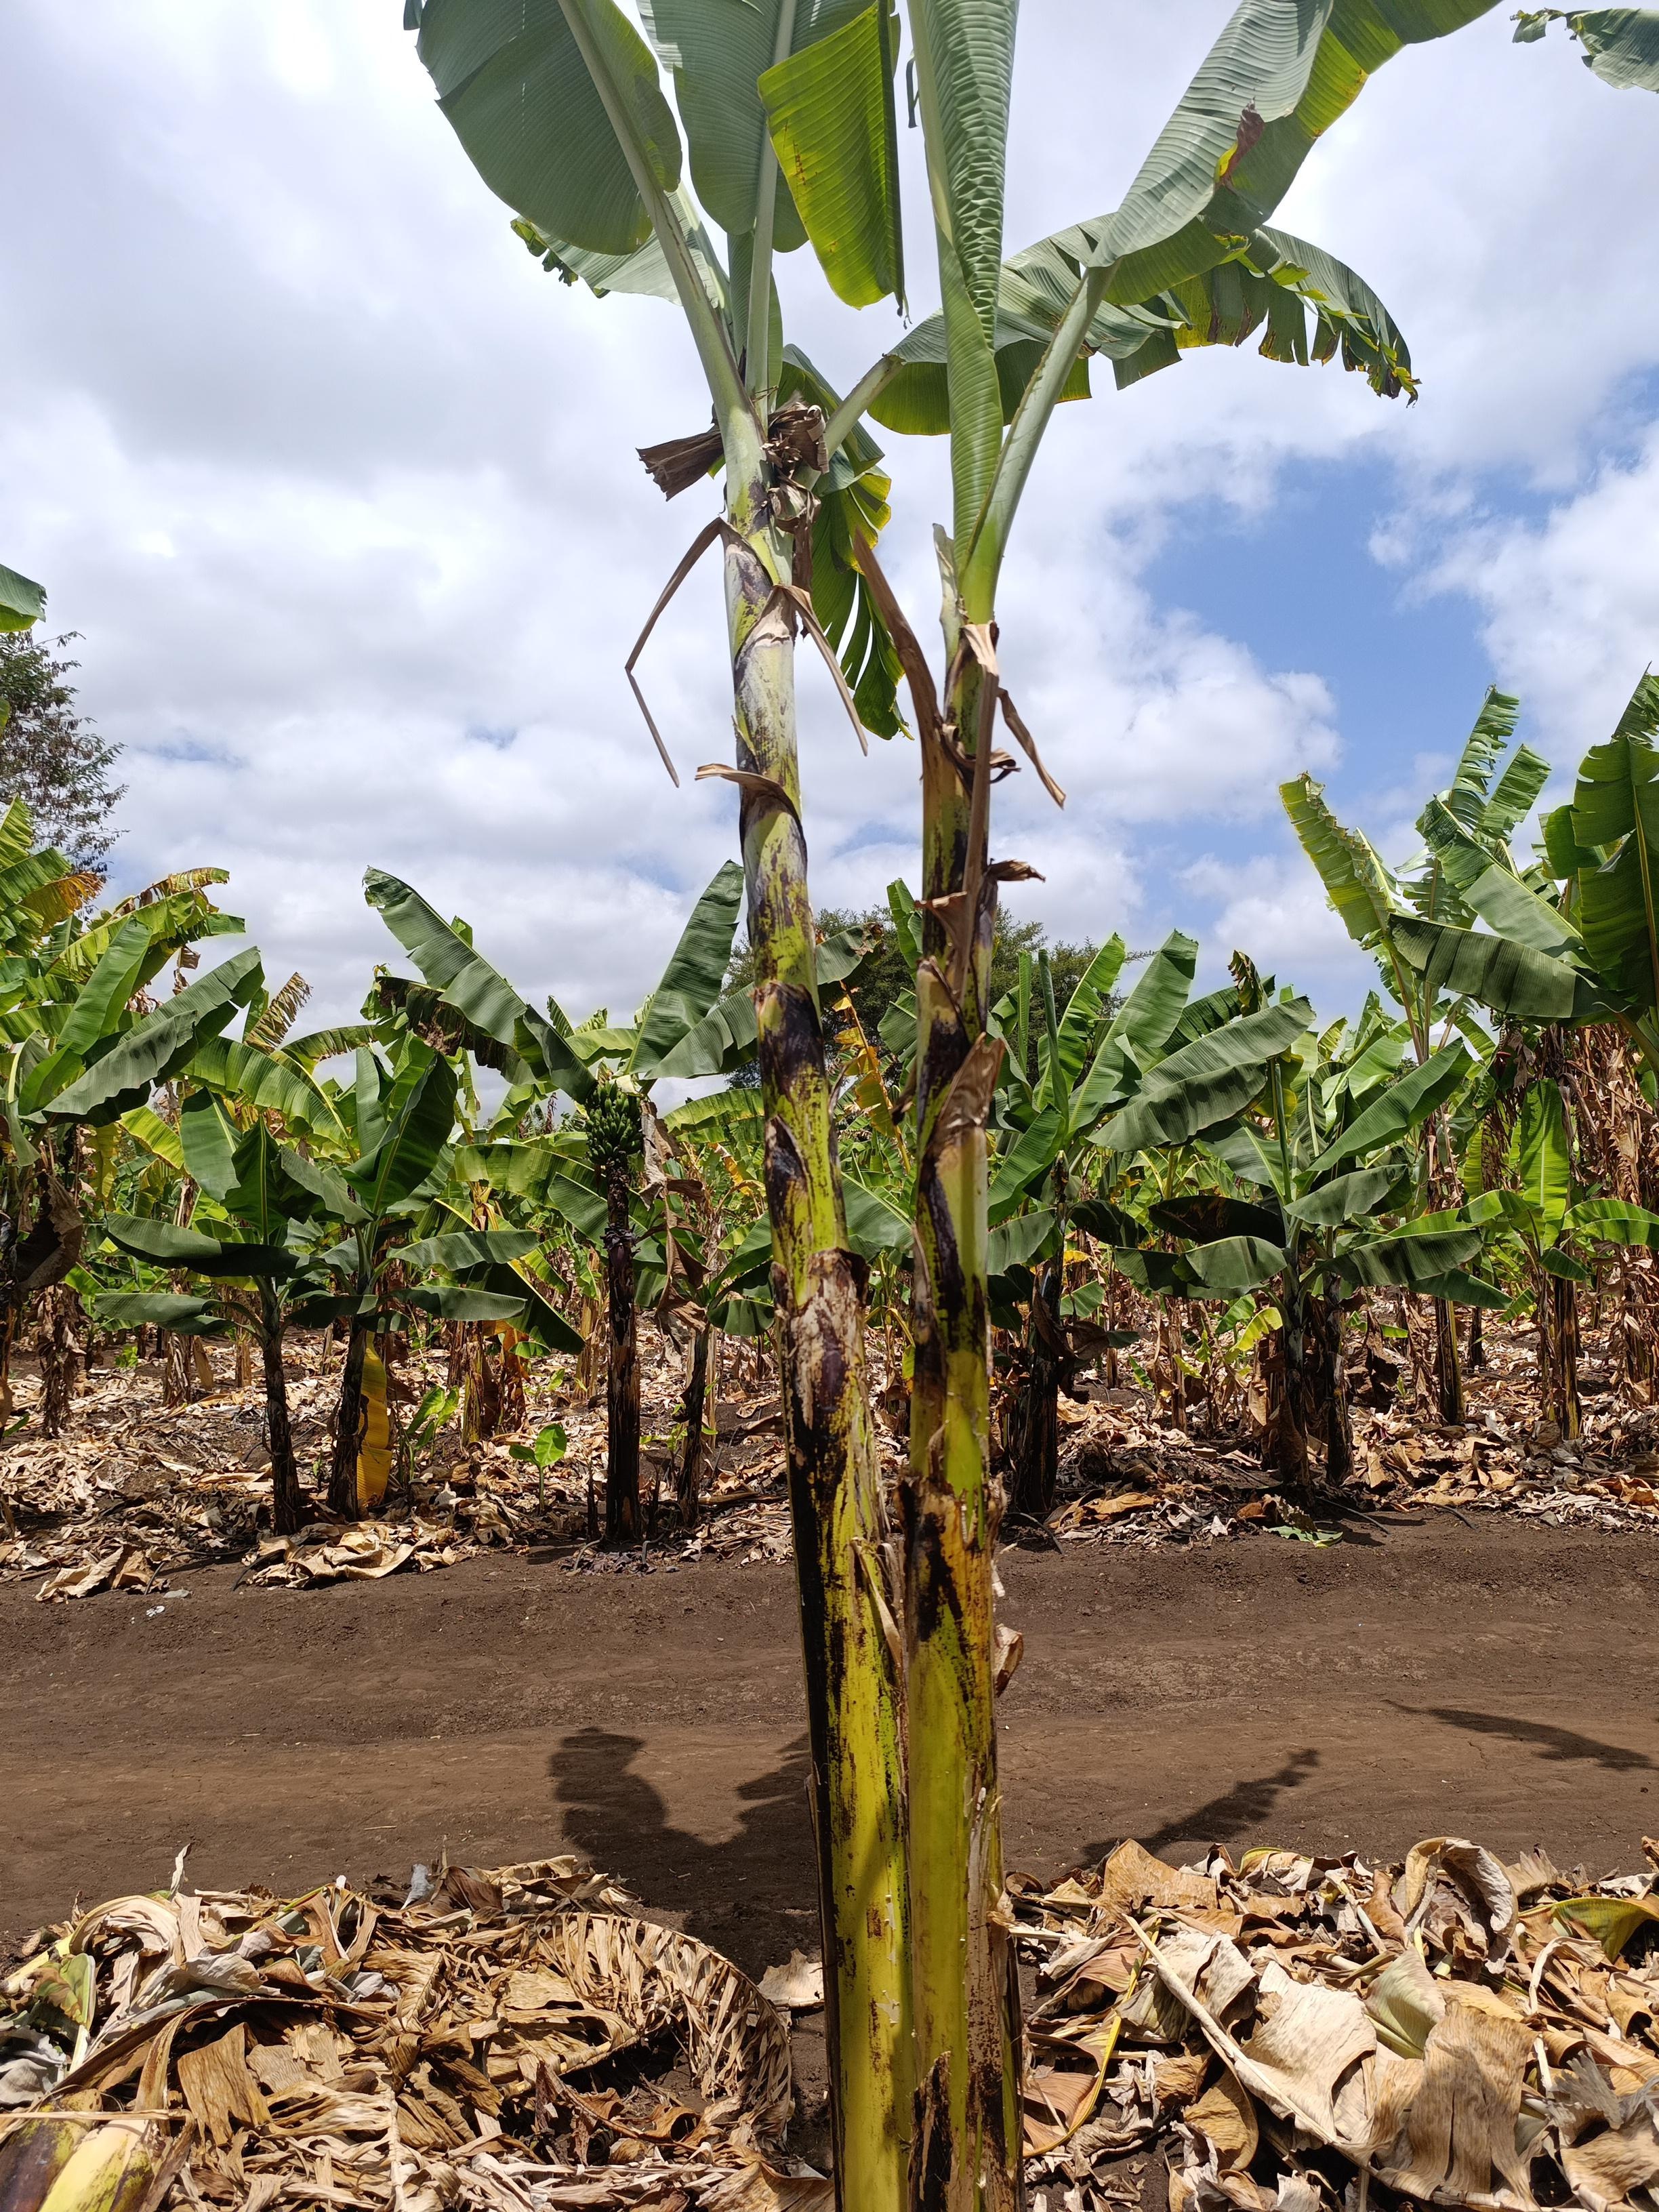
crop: banana
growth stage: vegetative
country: Tanzania
